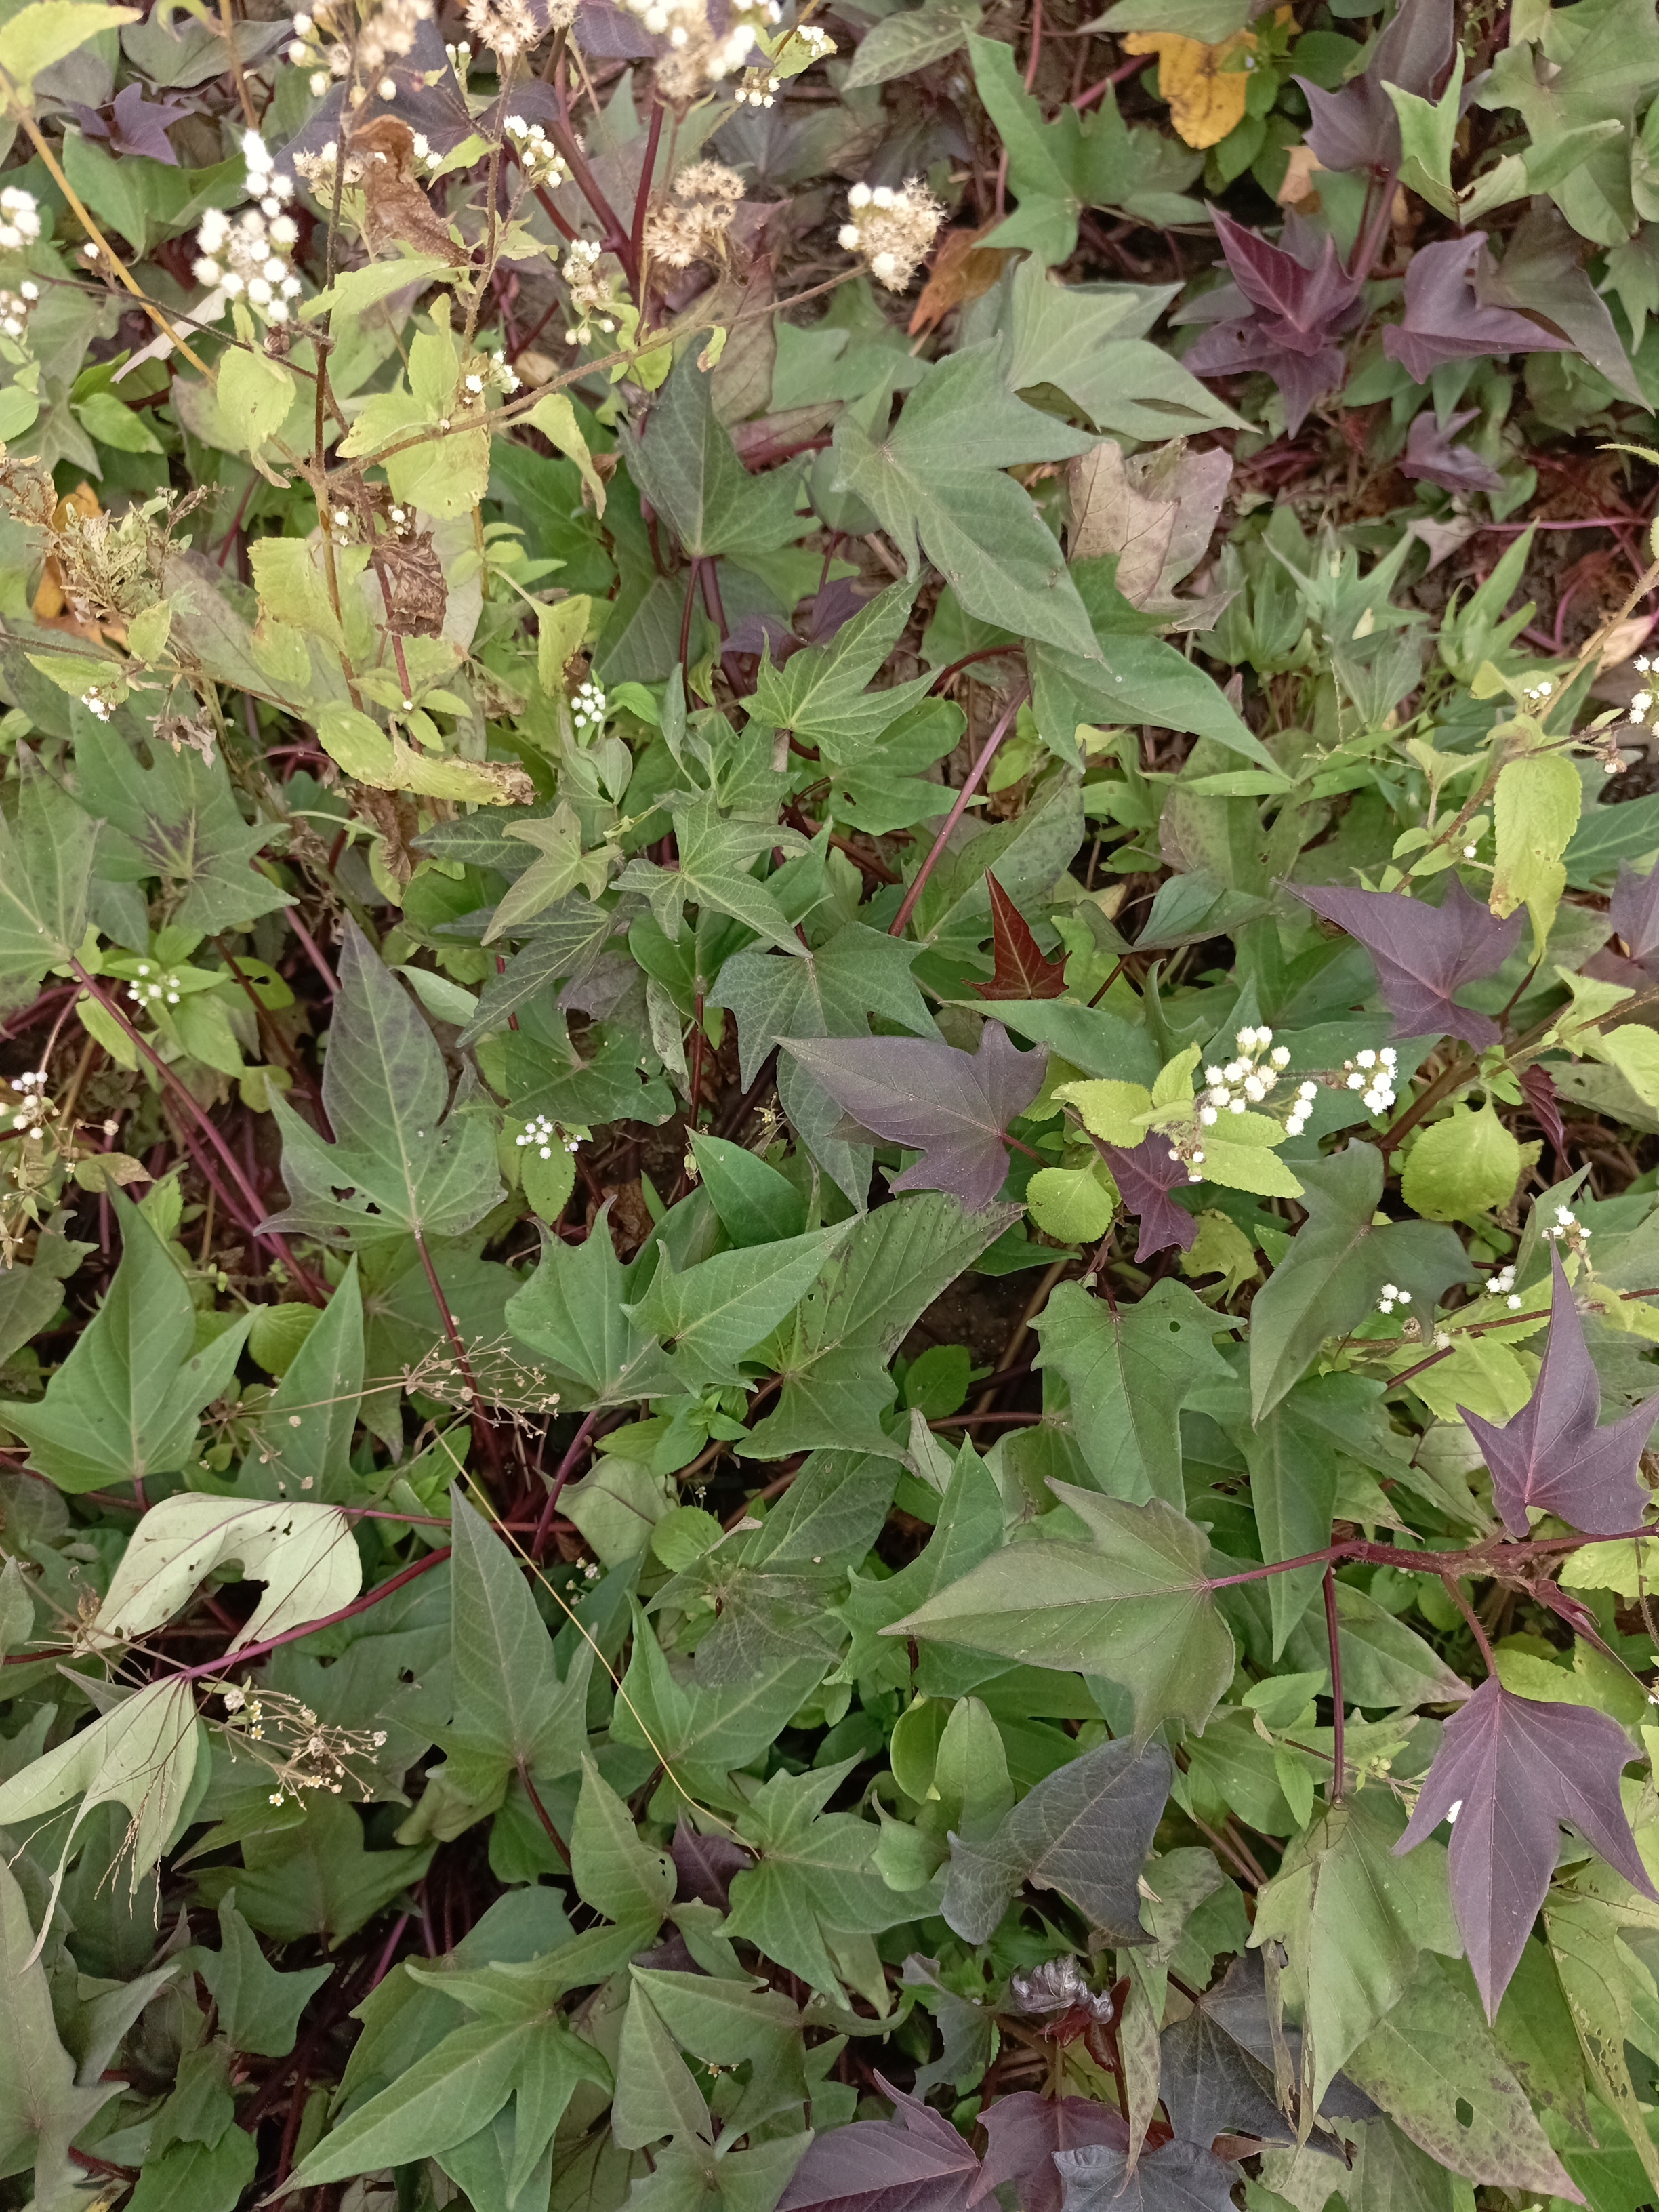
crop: sweet potato
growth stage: flowering
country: Tanzania
